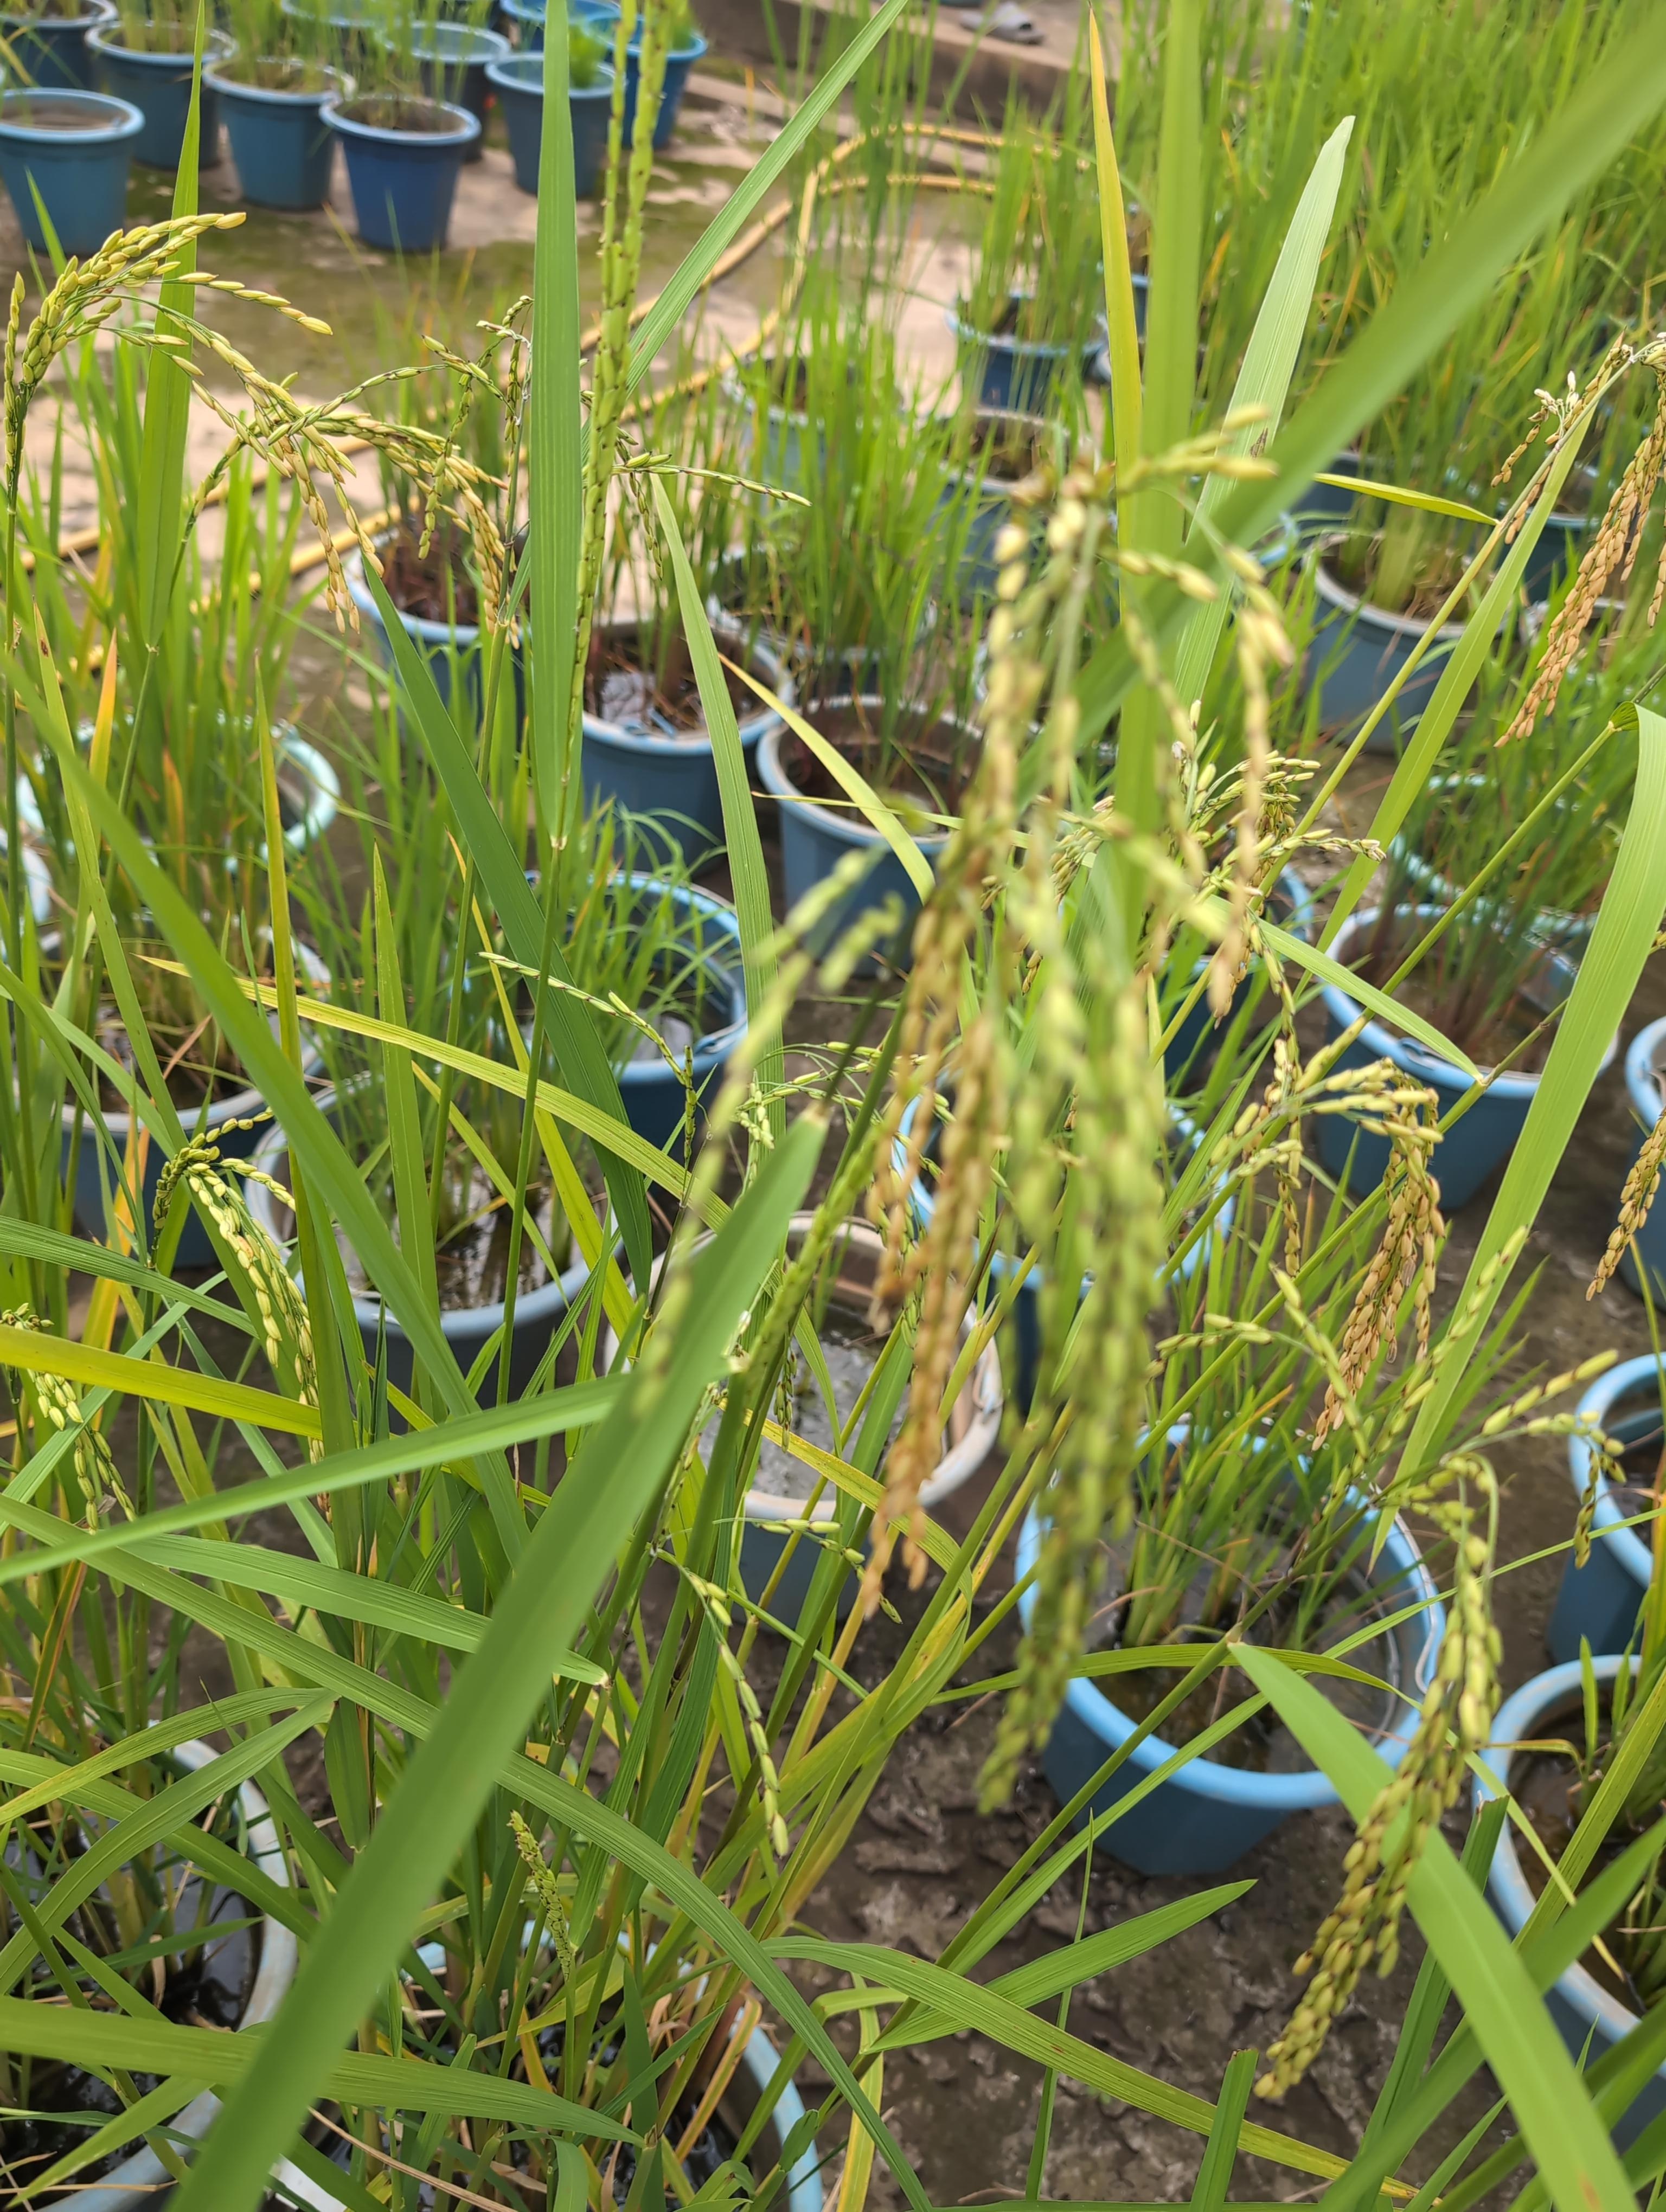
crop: rice
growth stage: ripening
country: Côte d'Ivoire
